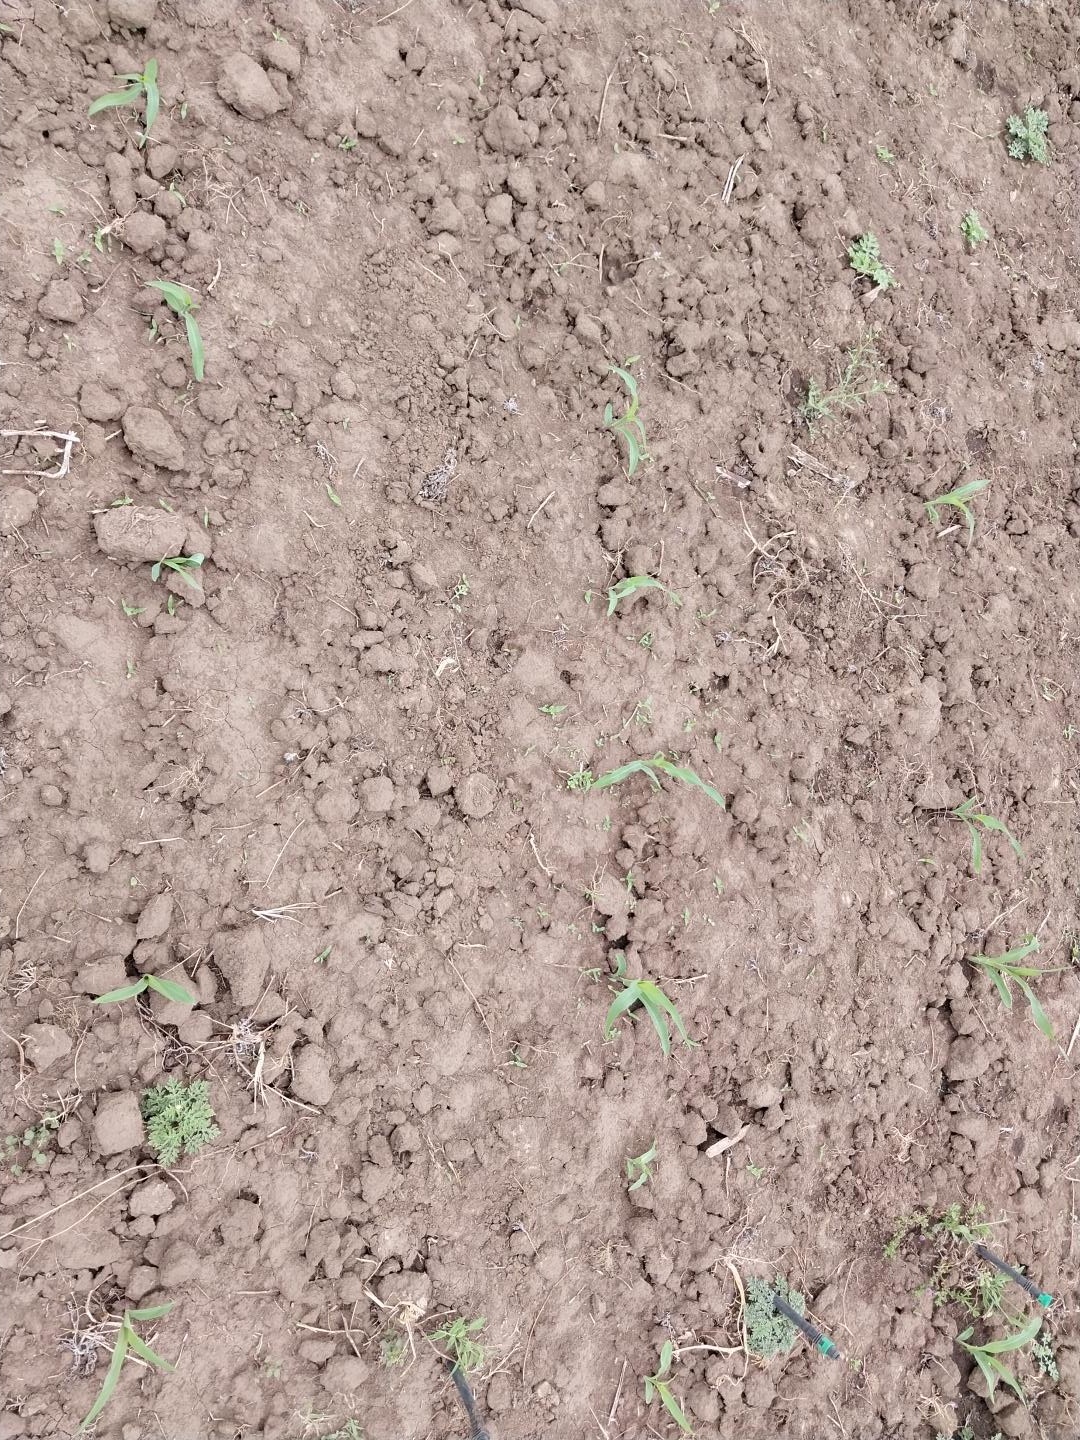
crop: maize
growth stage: emergence
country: Tanzania
